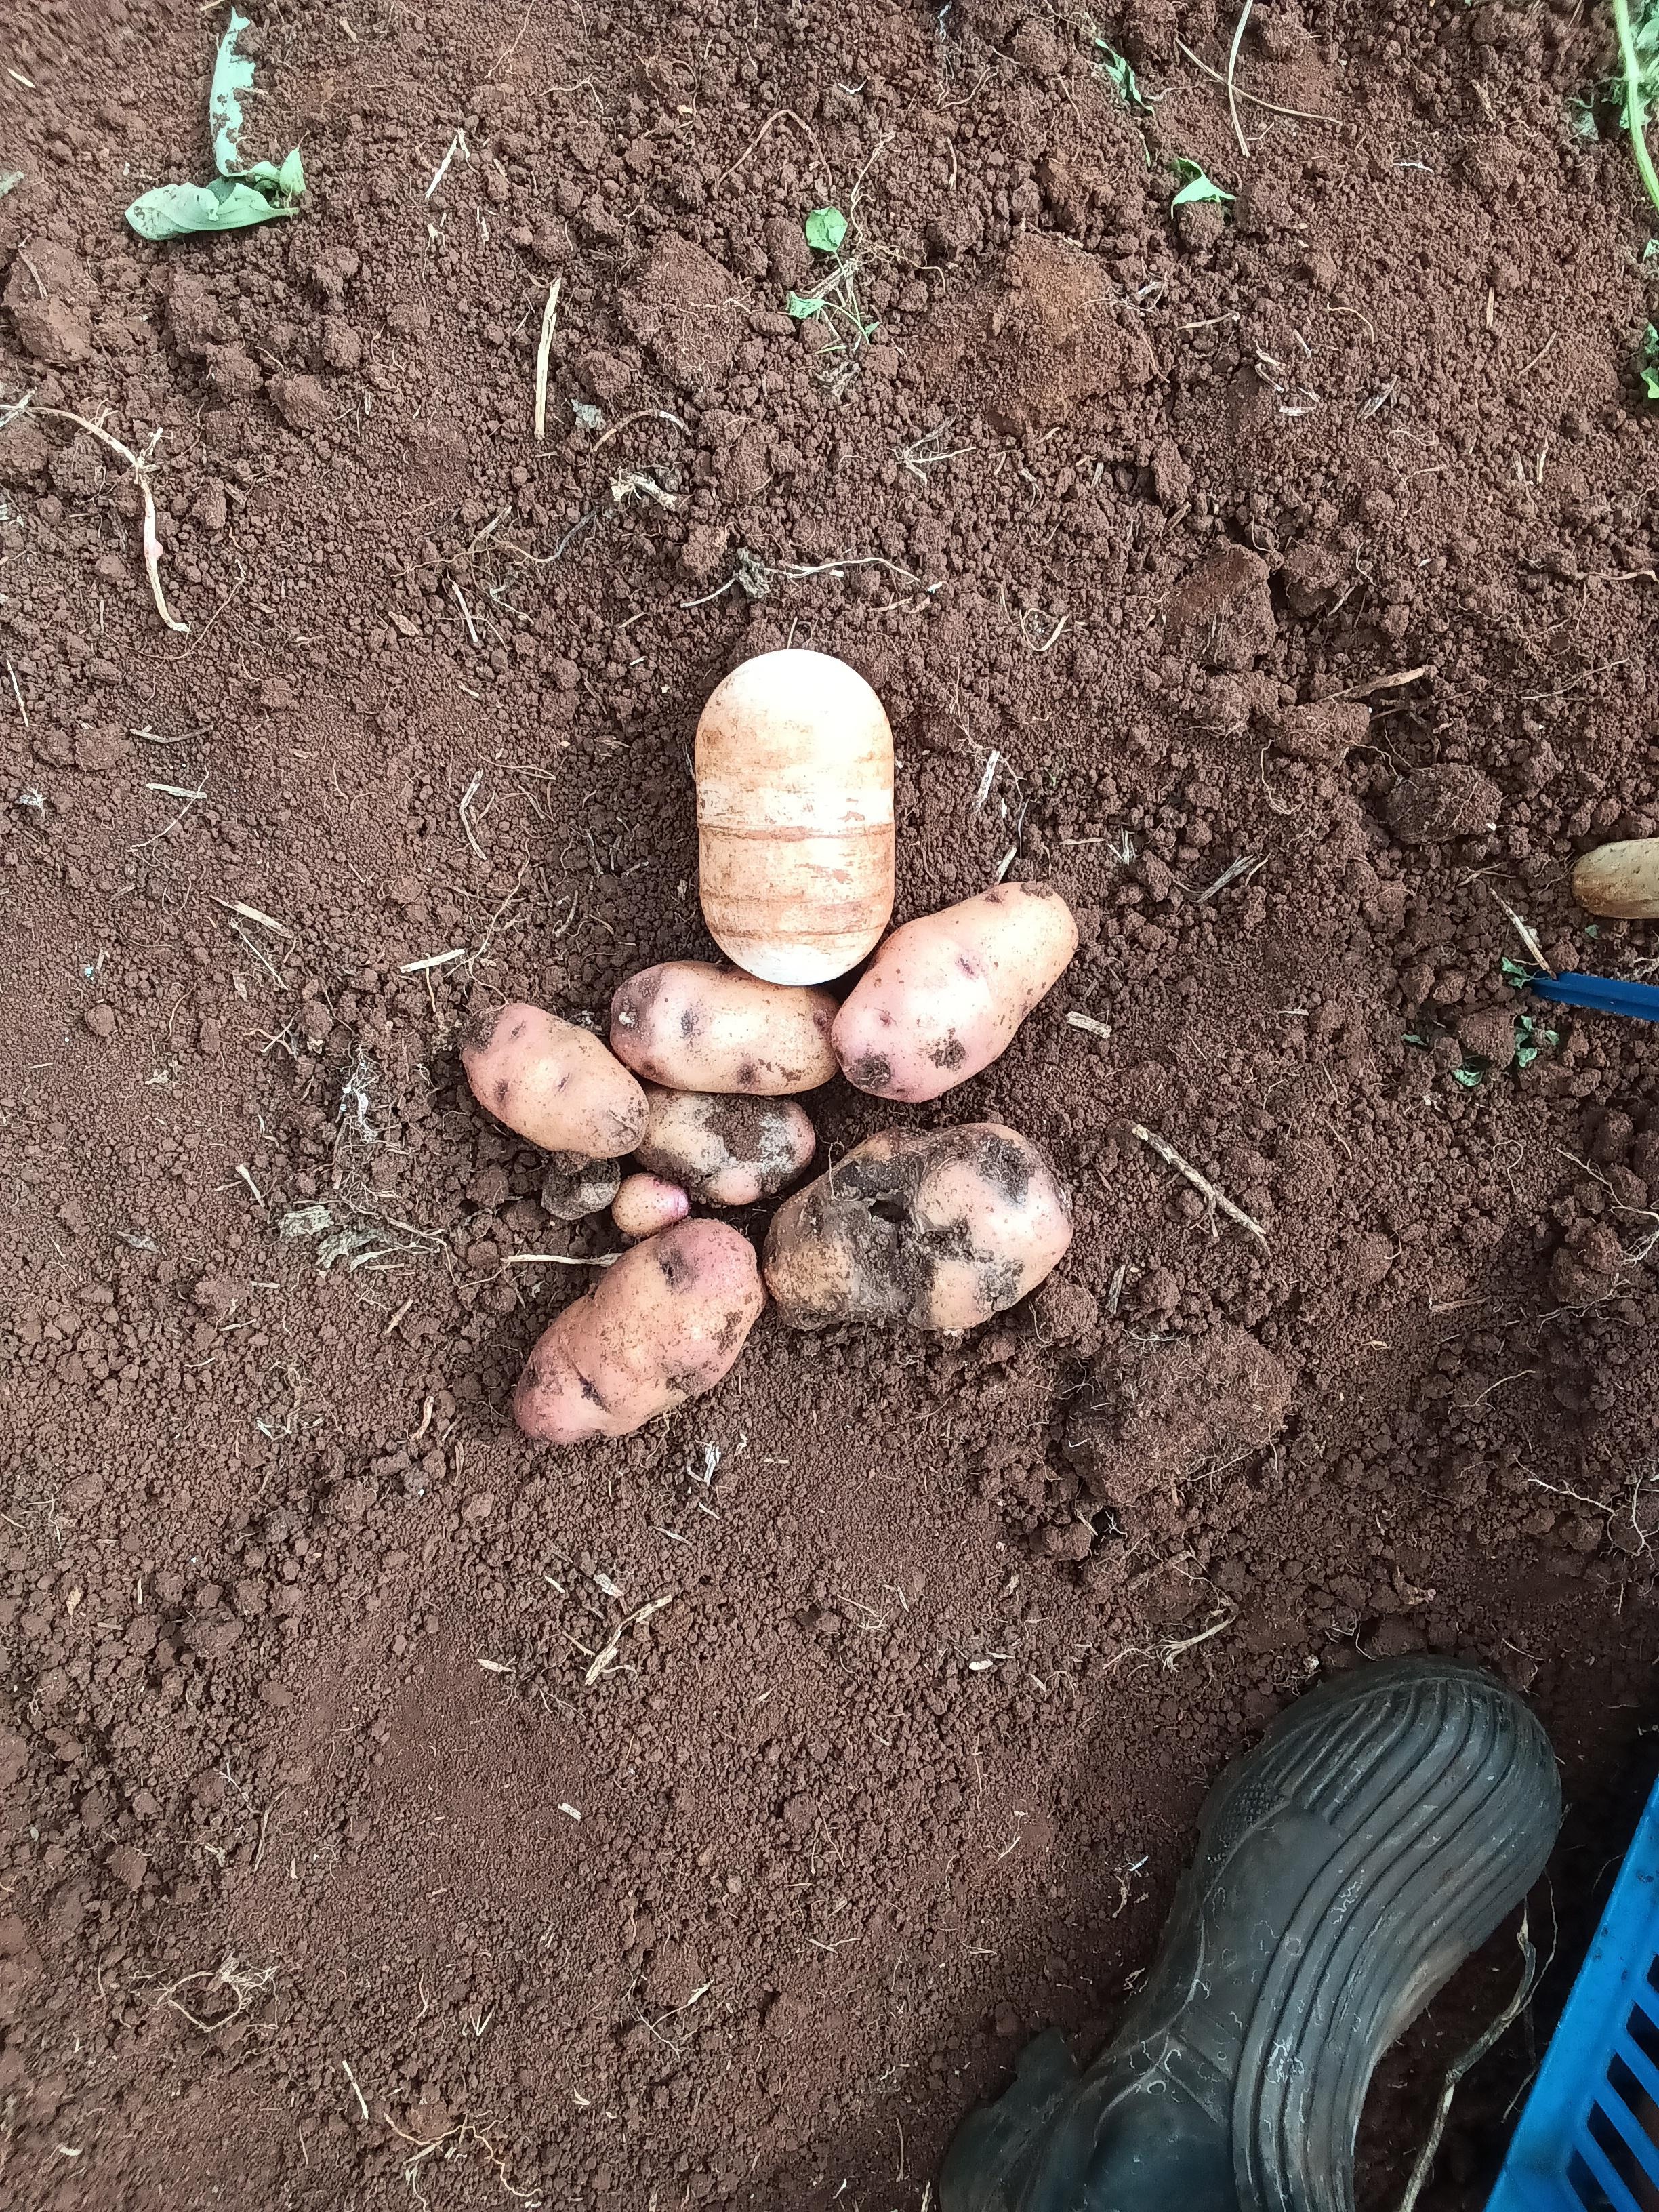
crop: potato
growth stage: harvest
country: Kenya
